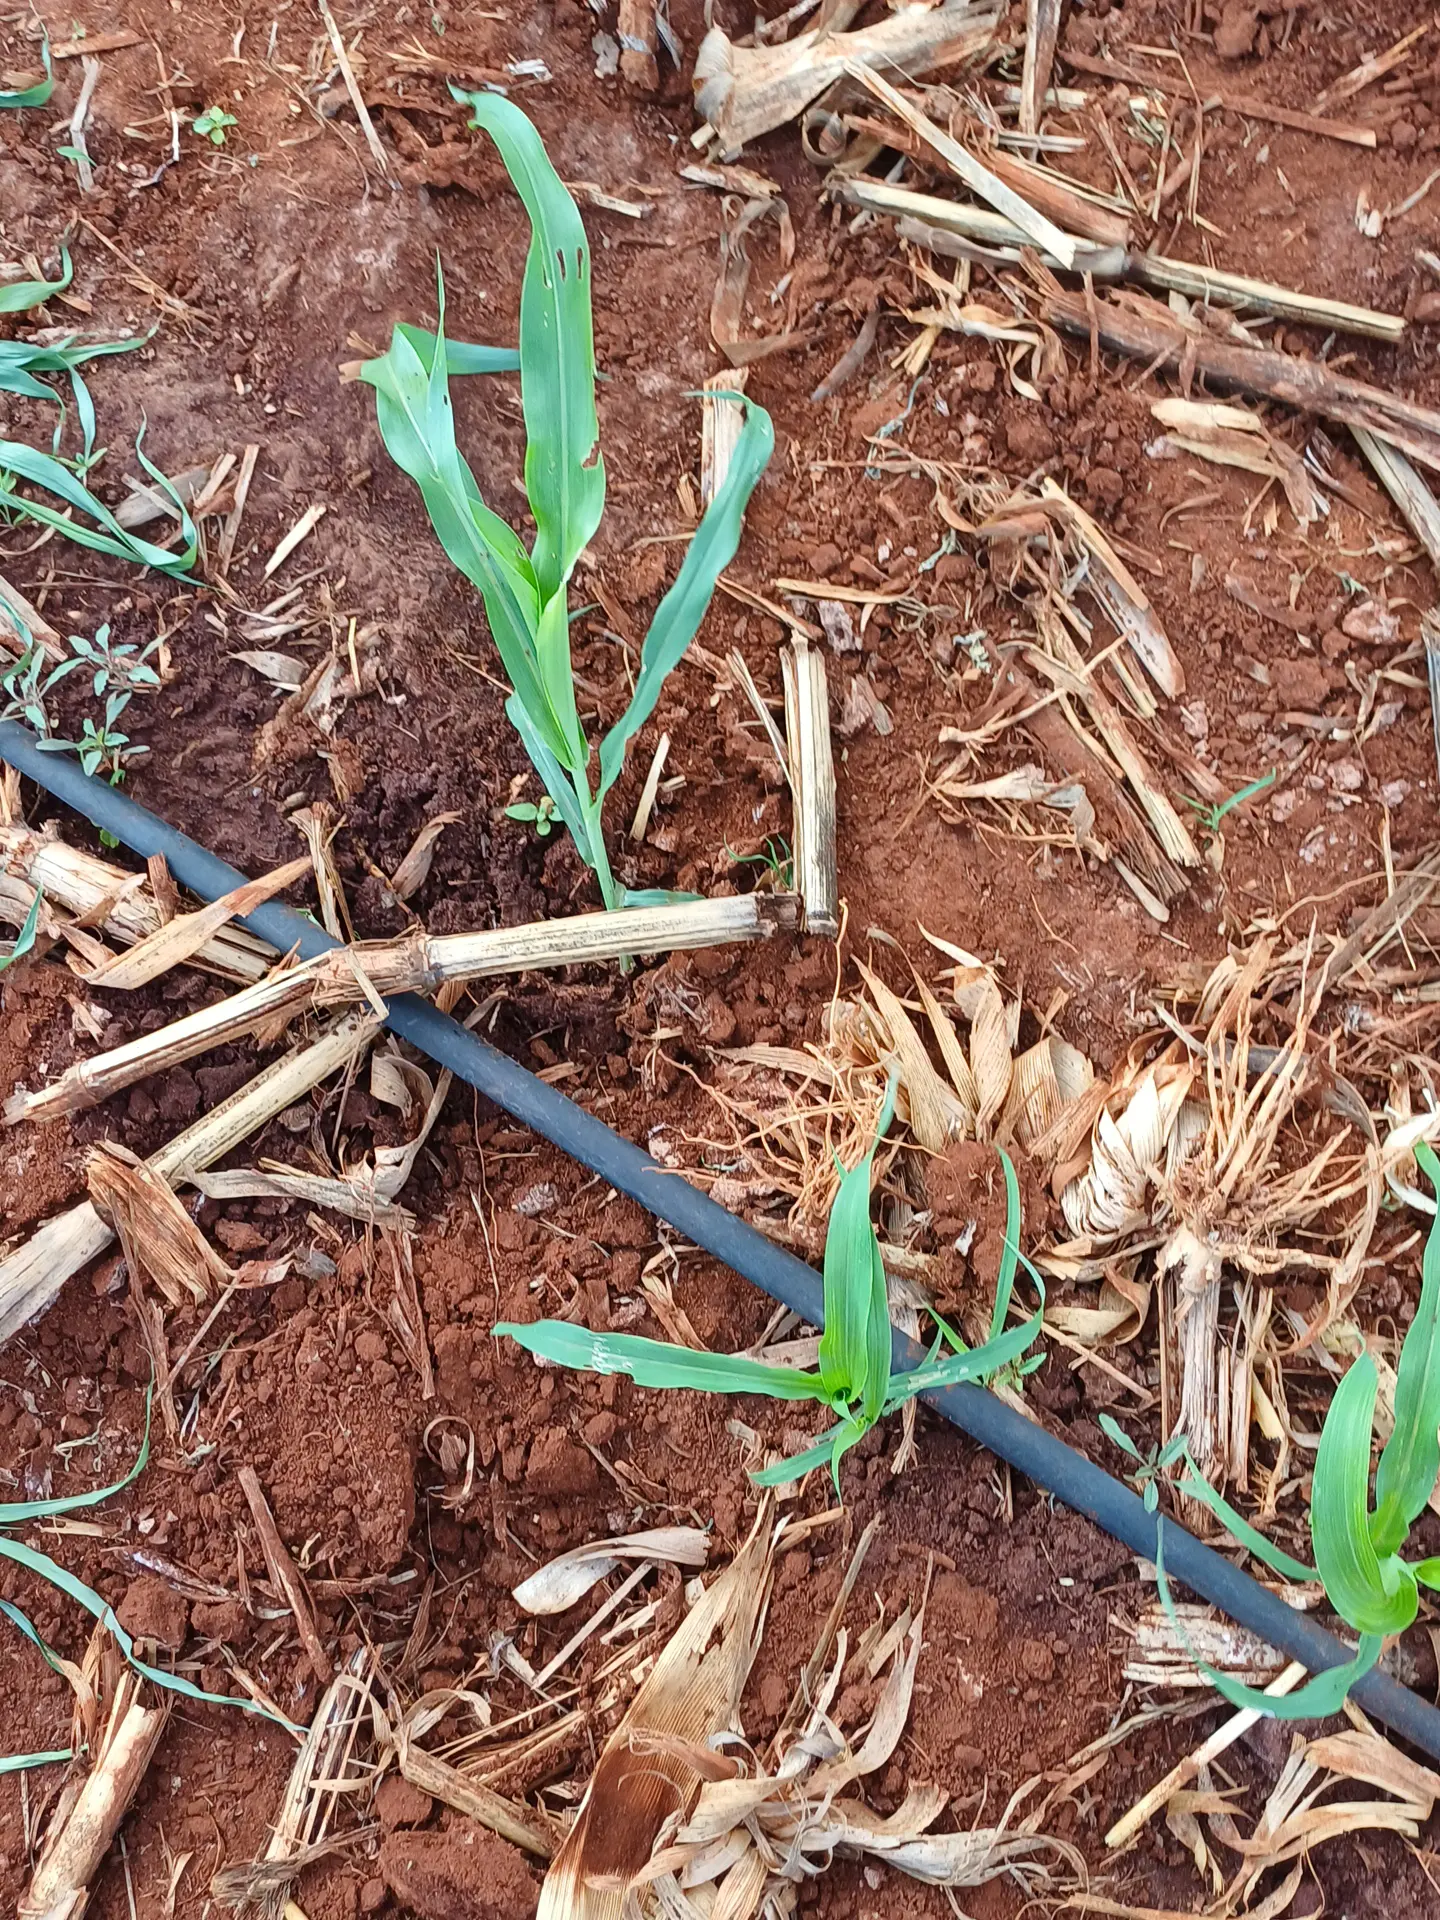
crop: sorghum
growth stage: vegetative
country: Kenya
